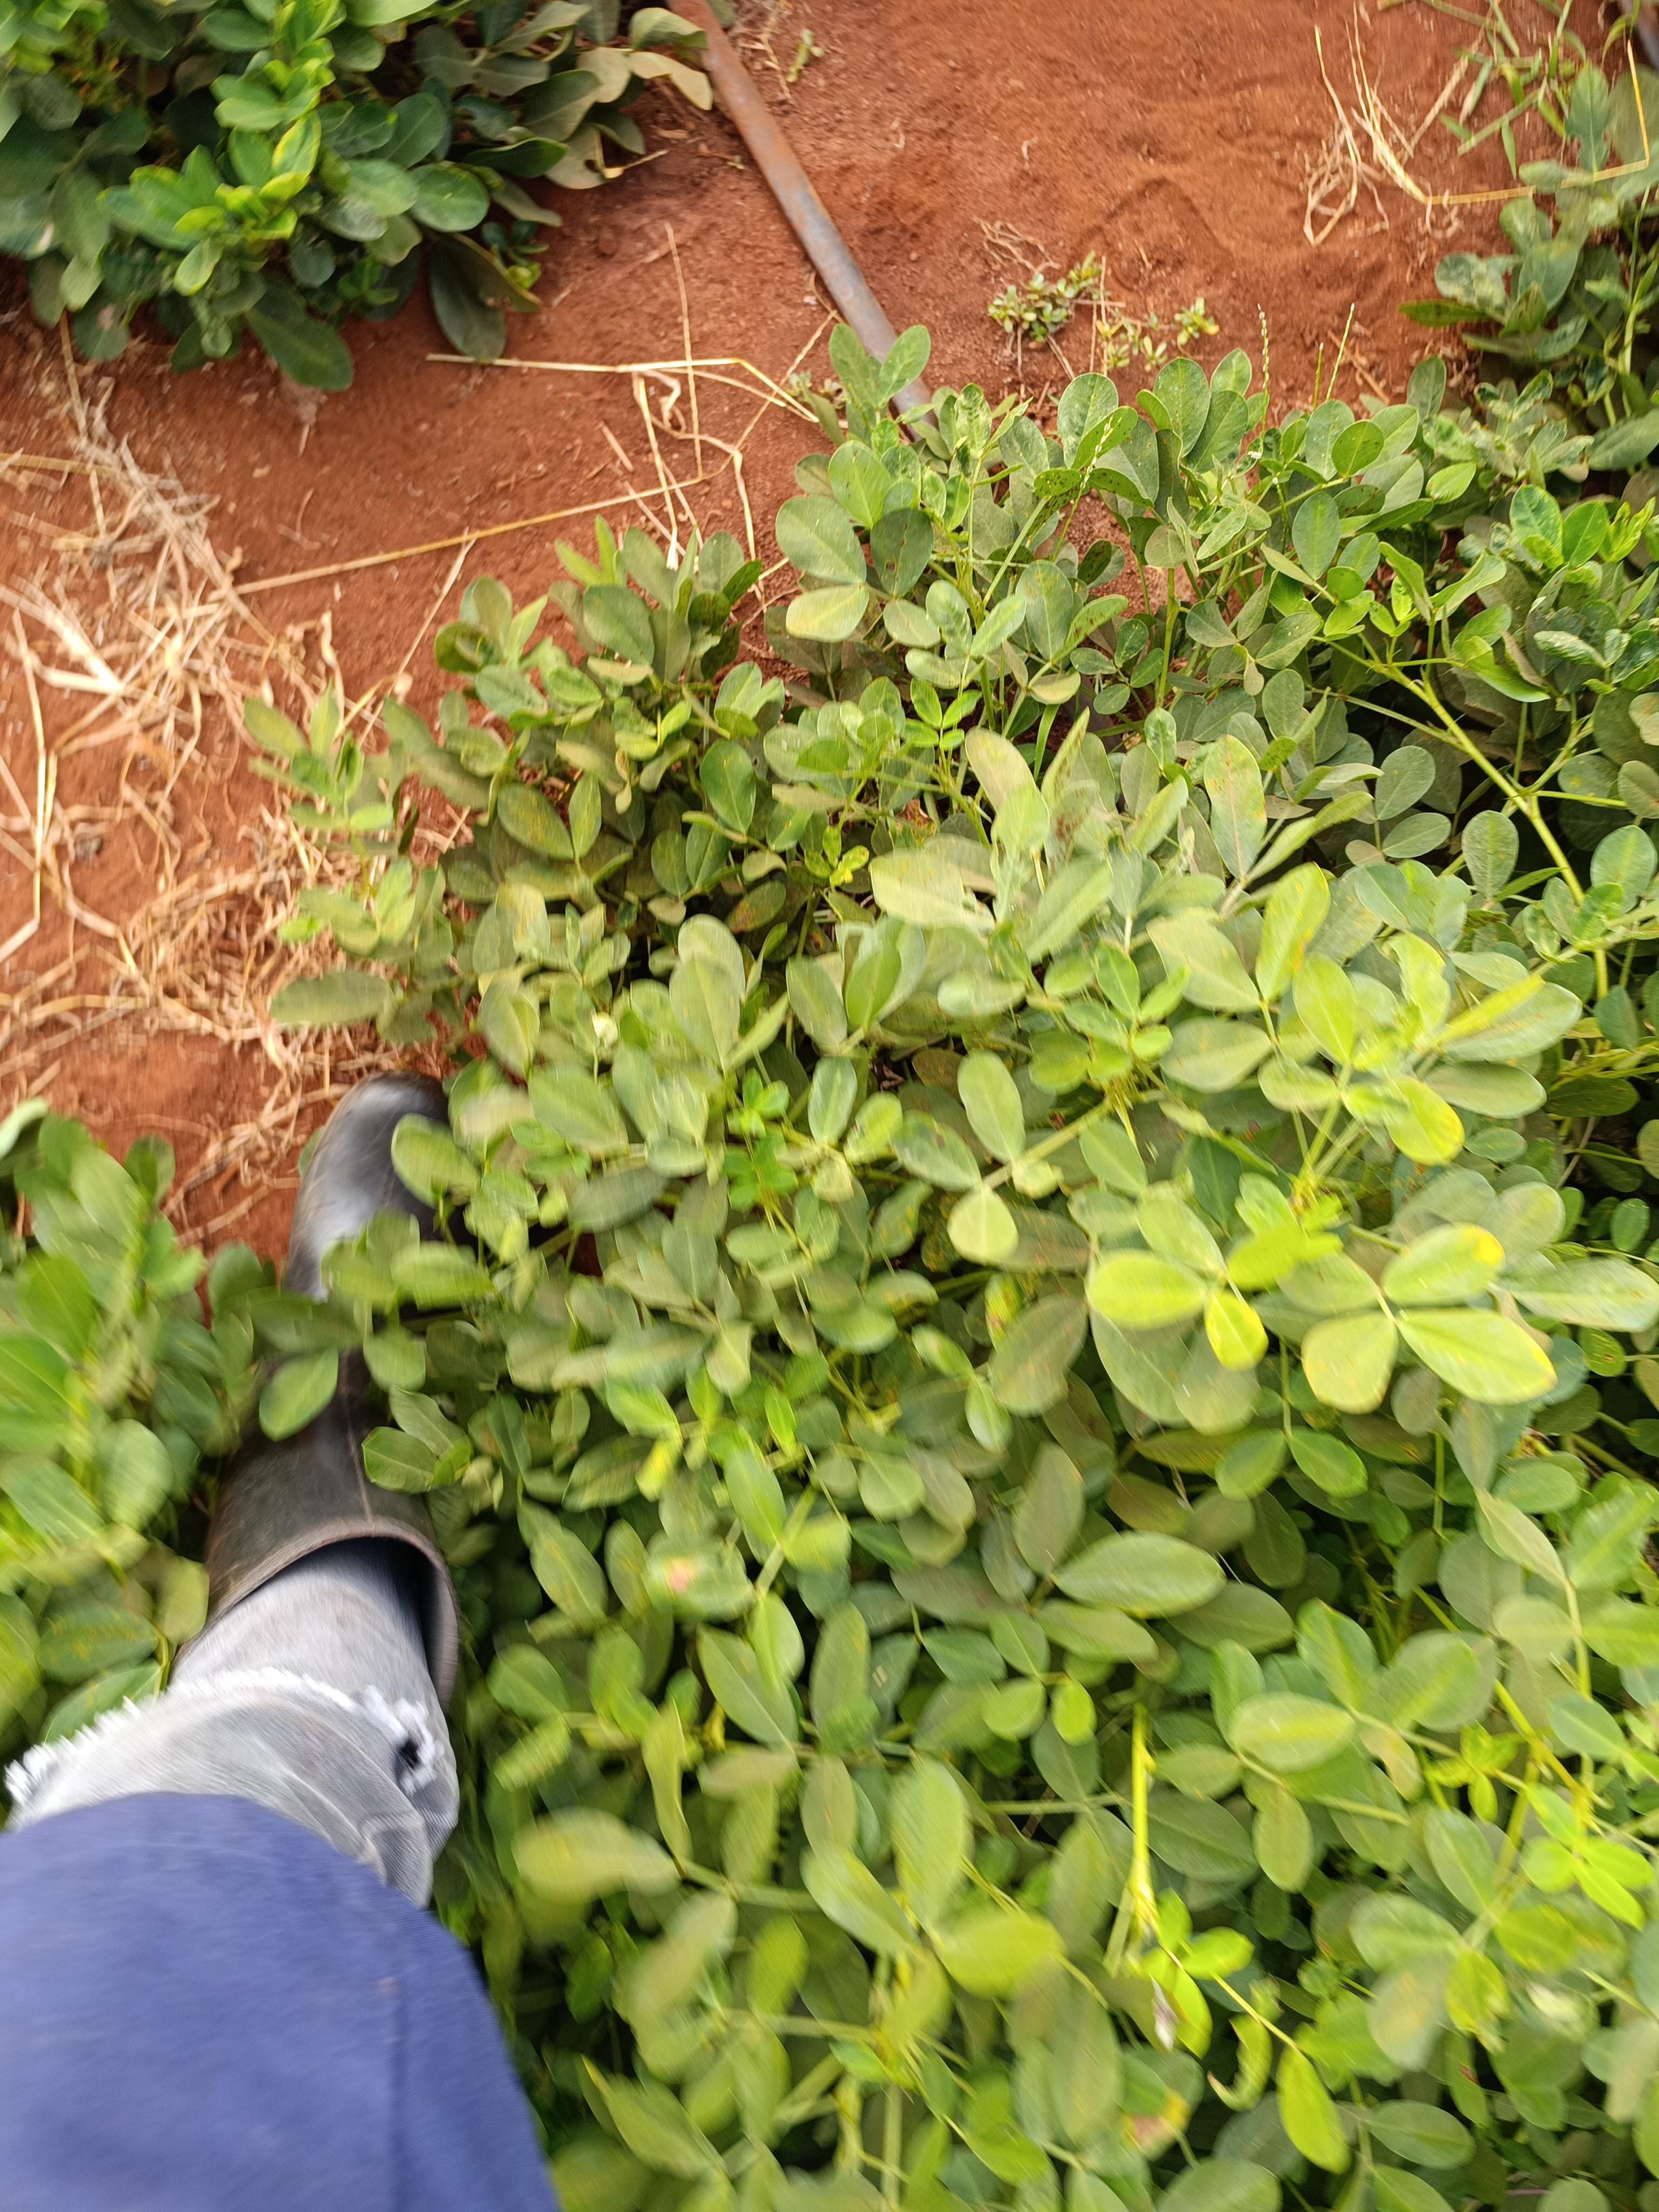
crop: groundnut
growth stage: maturity
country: Kenya
